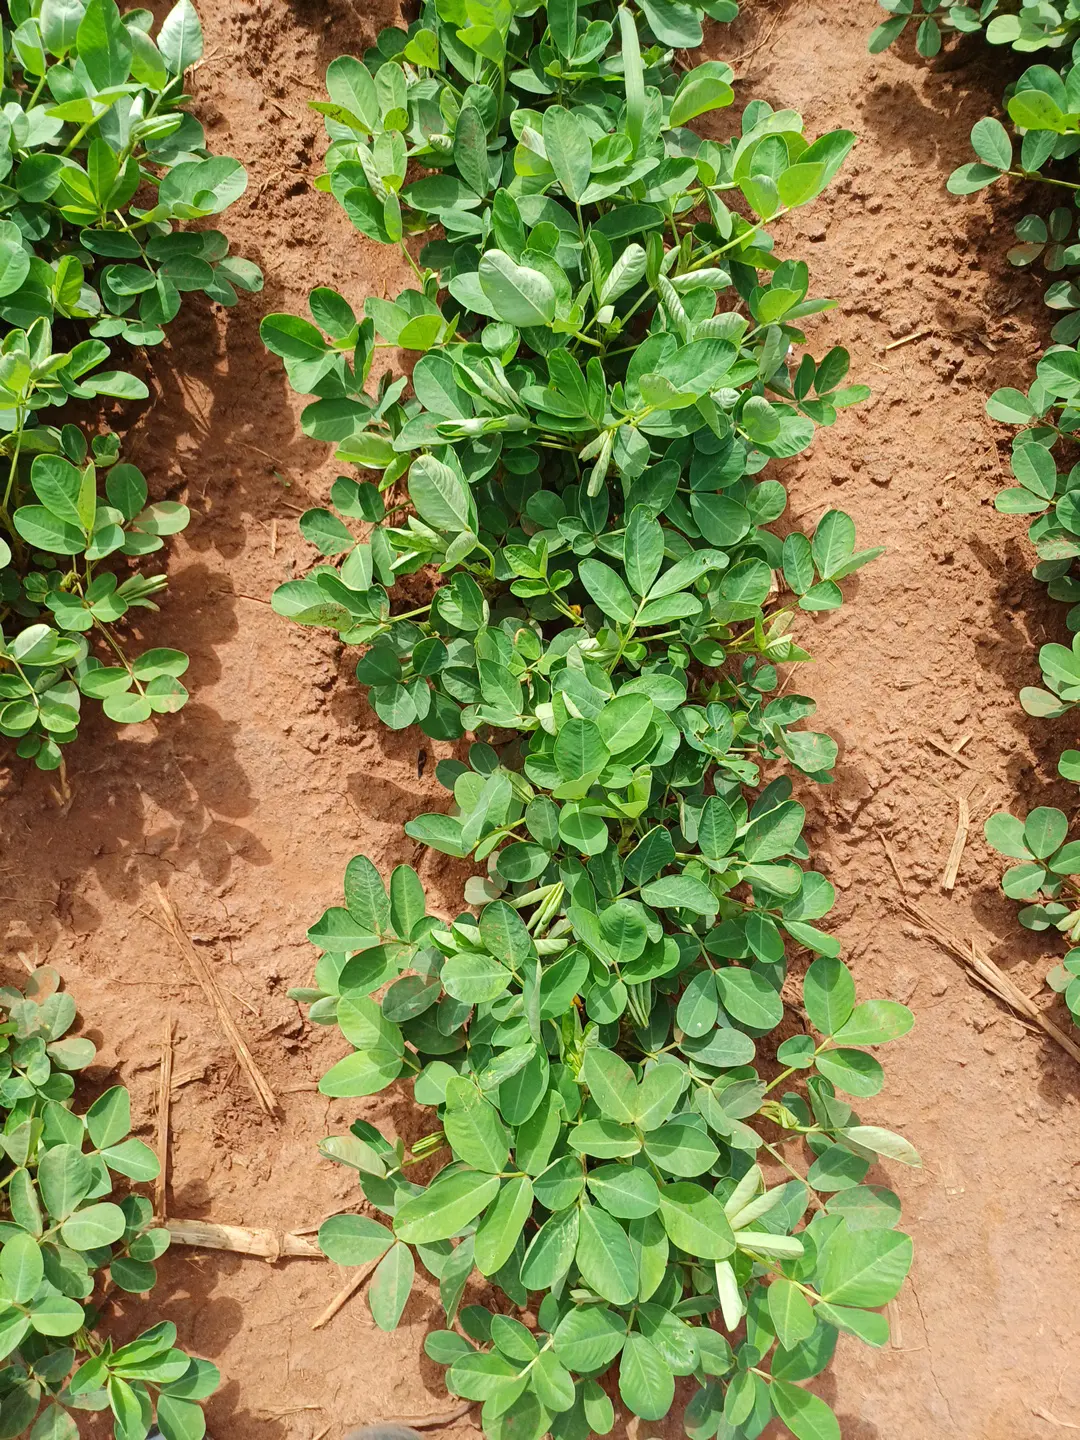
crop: groundnut
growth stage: vegetative
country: Kenya
